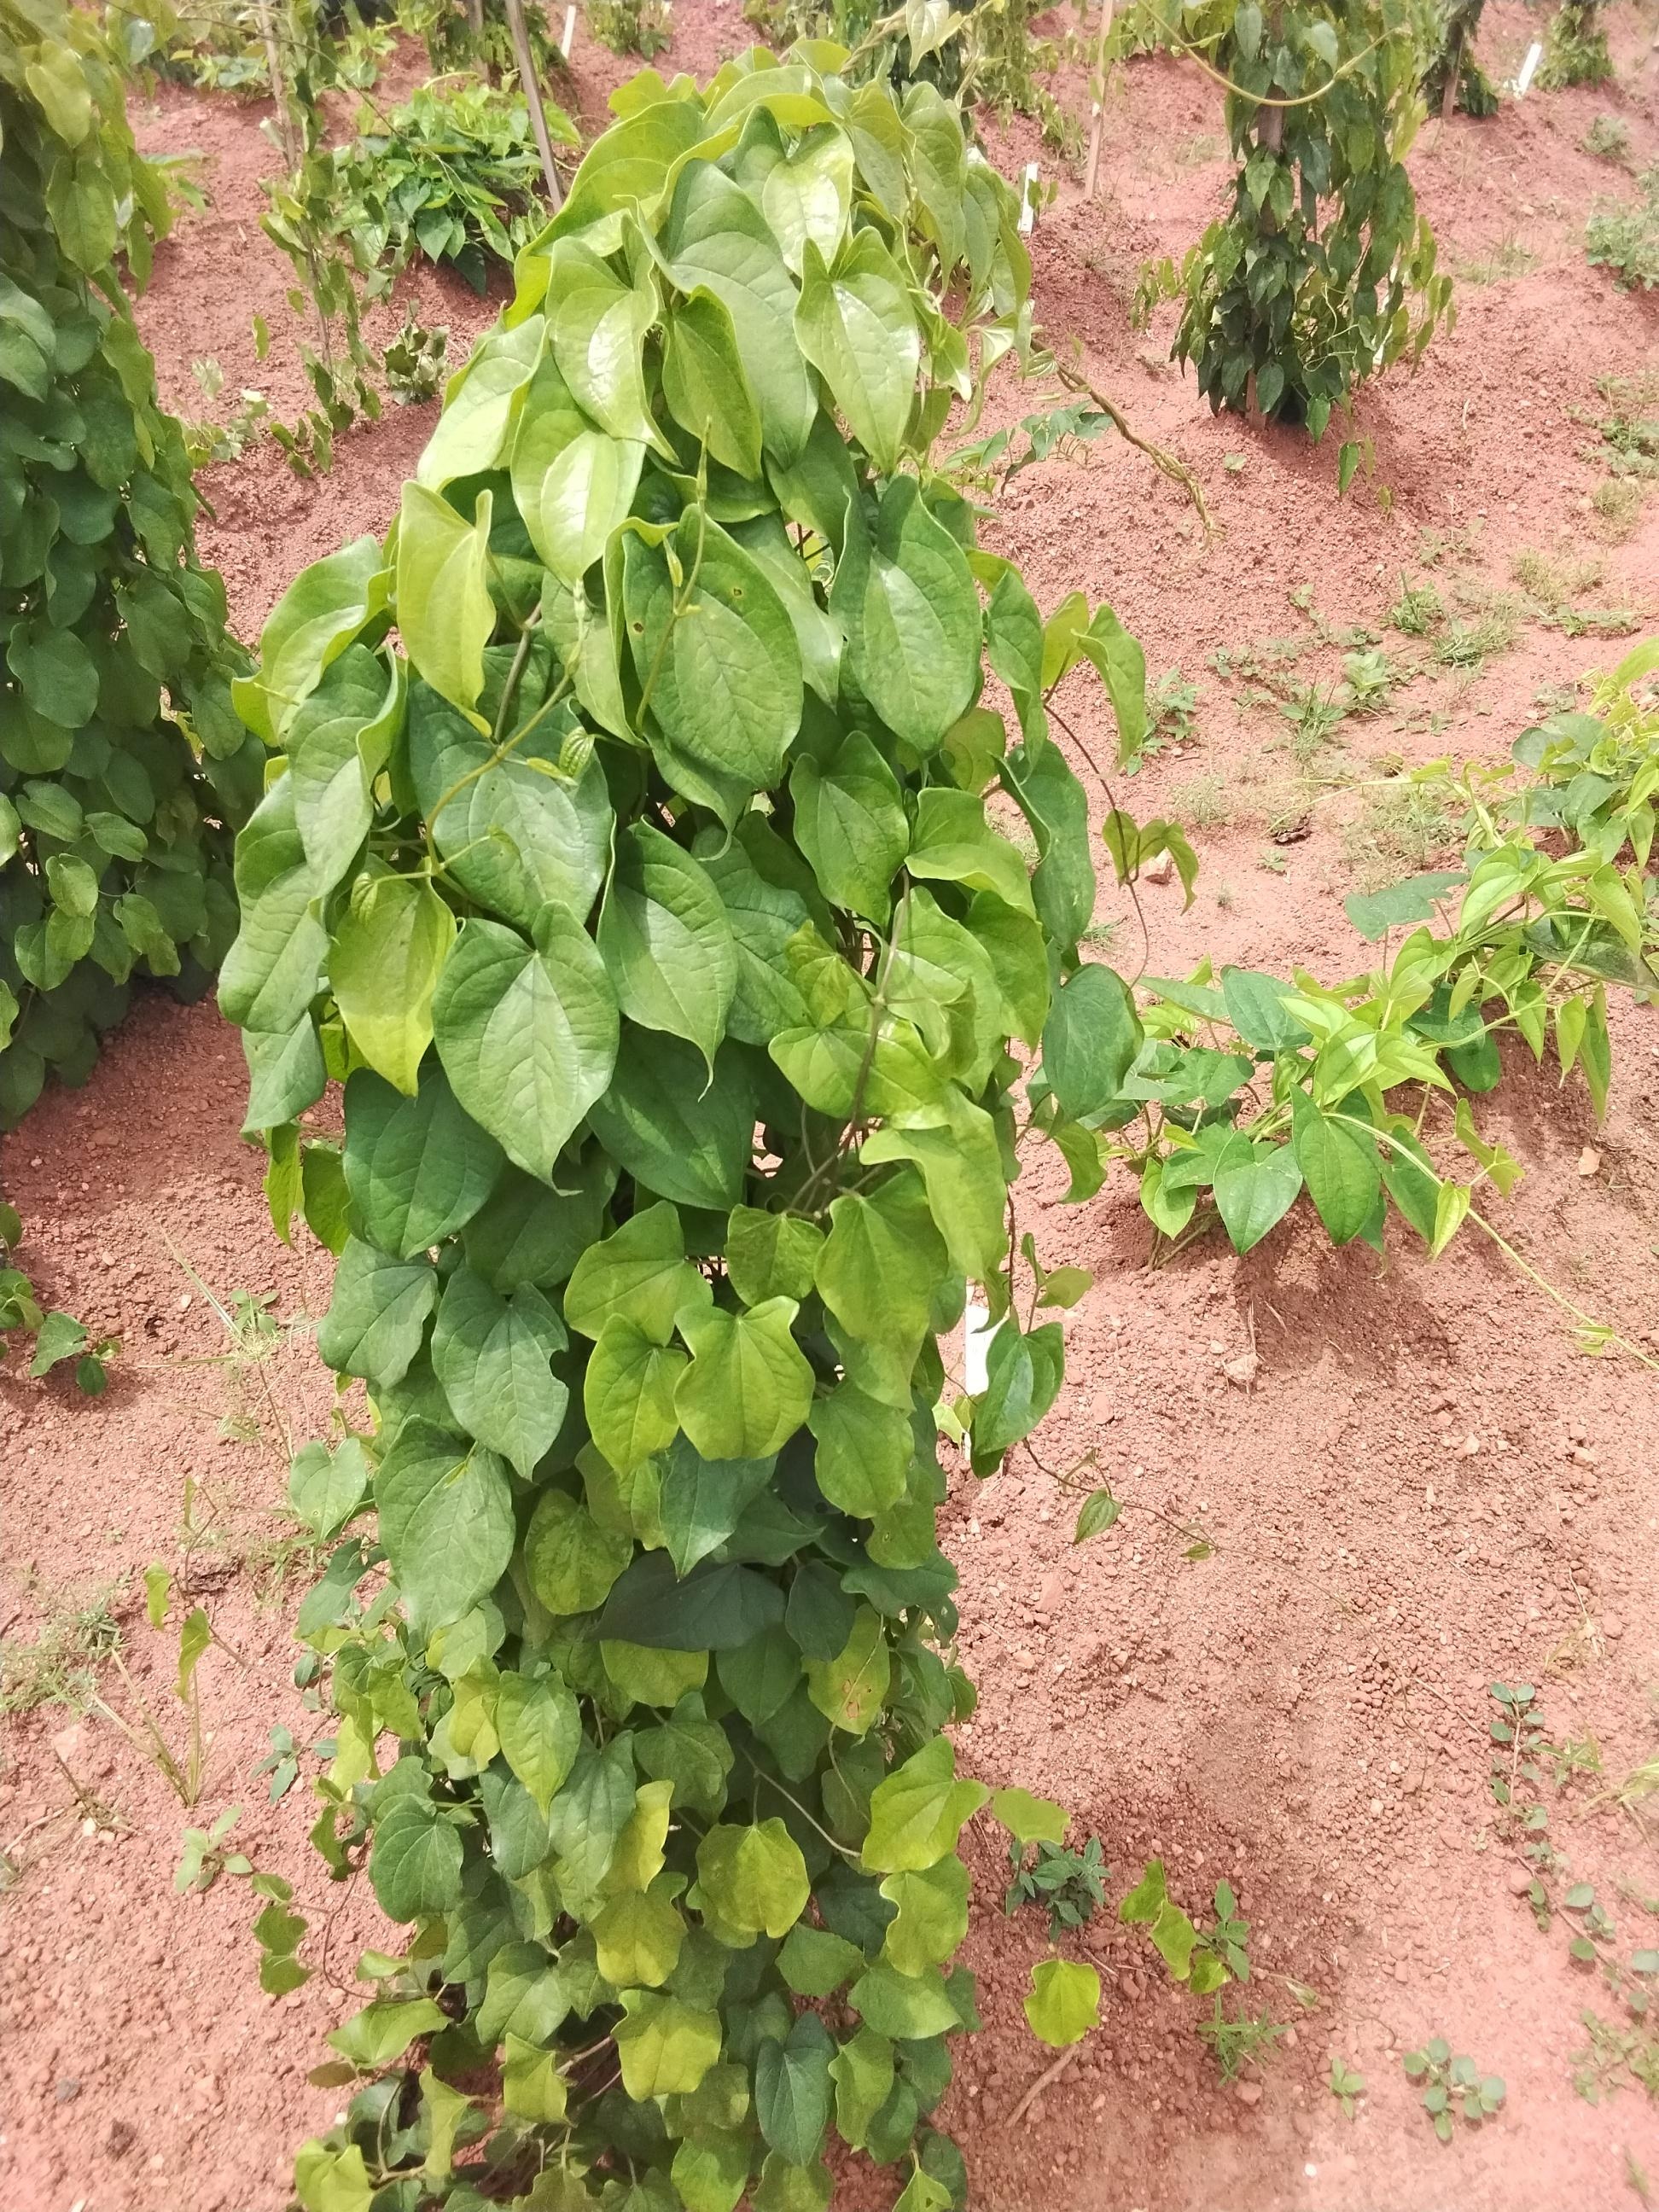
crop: yam
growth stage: vegetative
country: Nigeria
